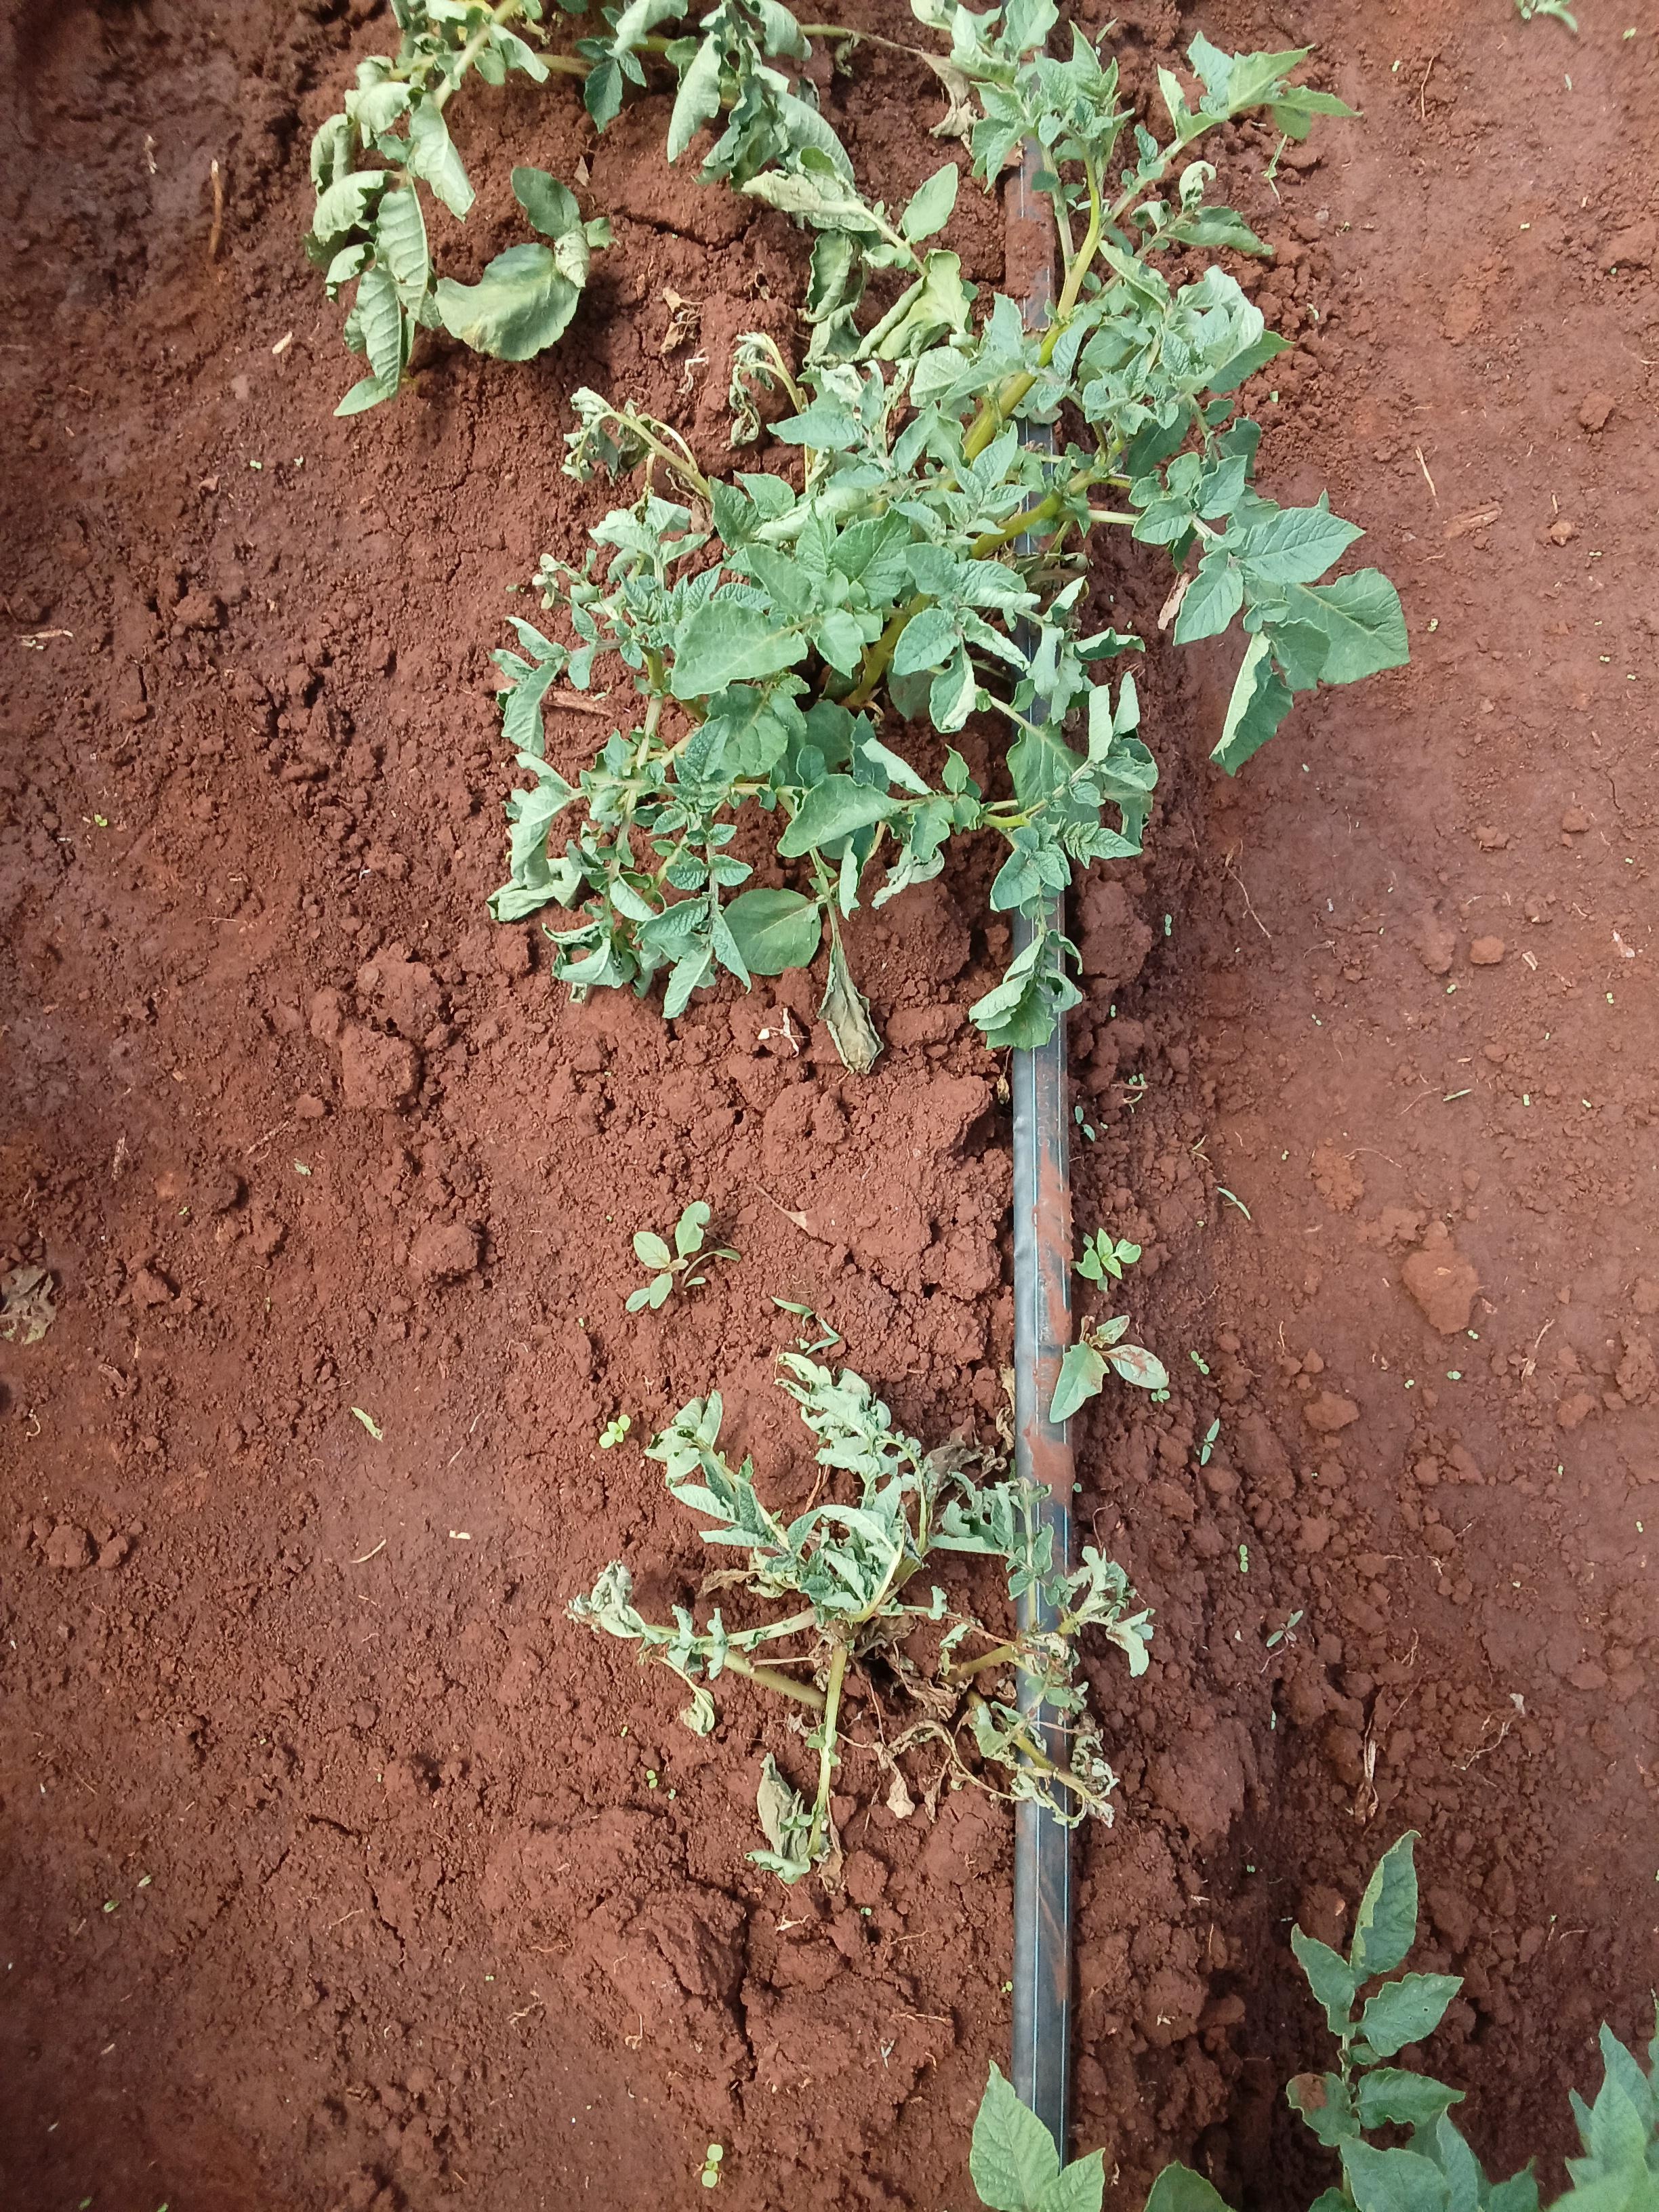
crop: potato
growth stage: vegetative
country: Kenya
